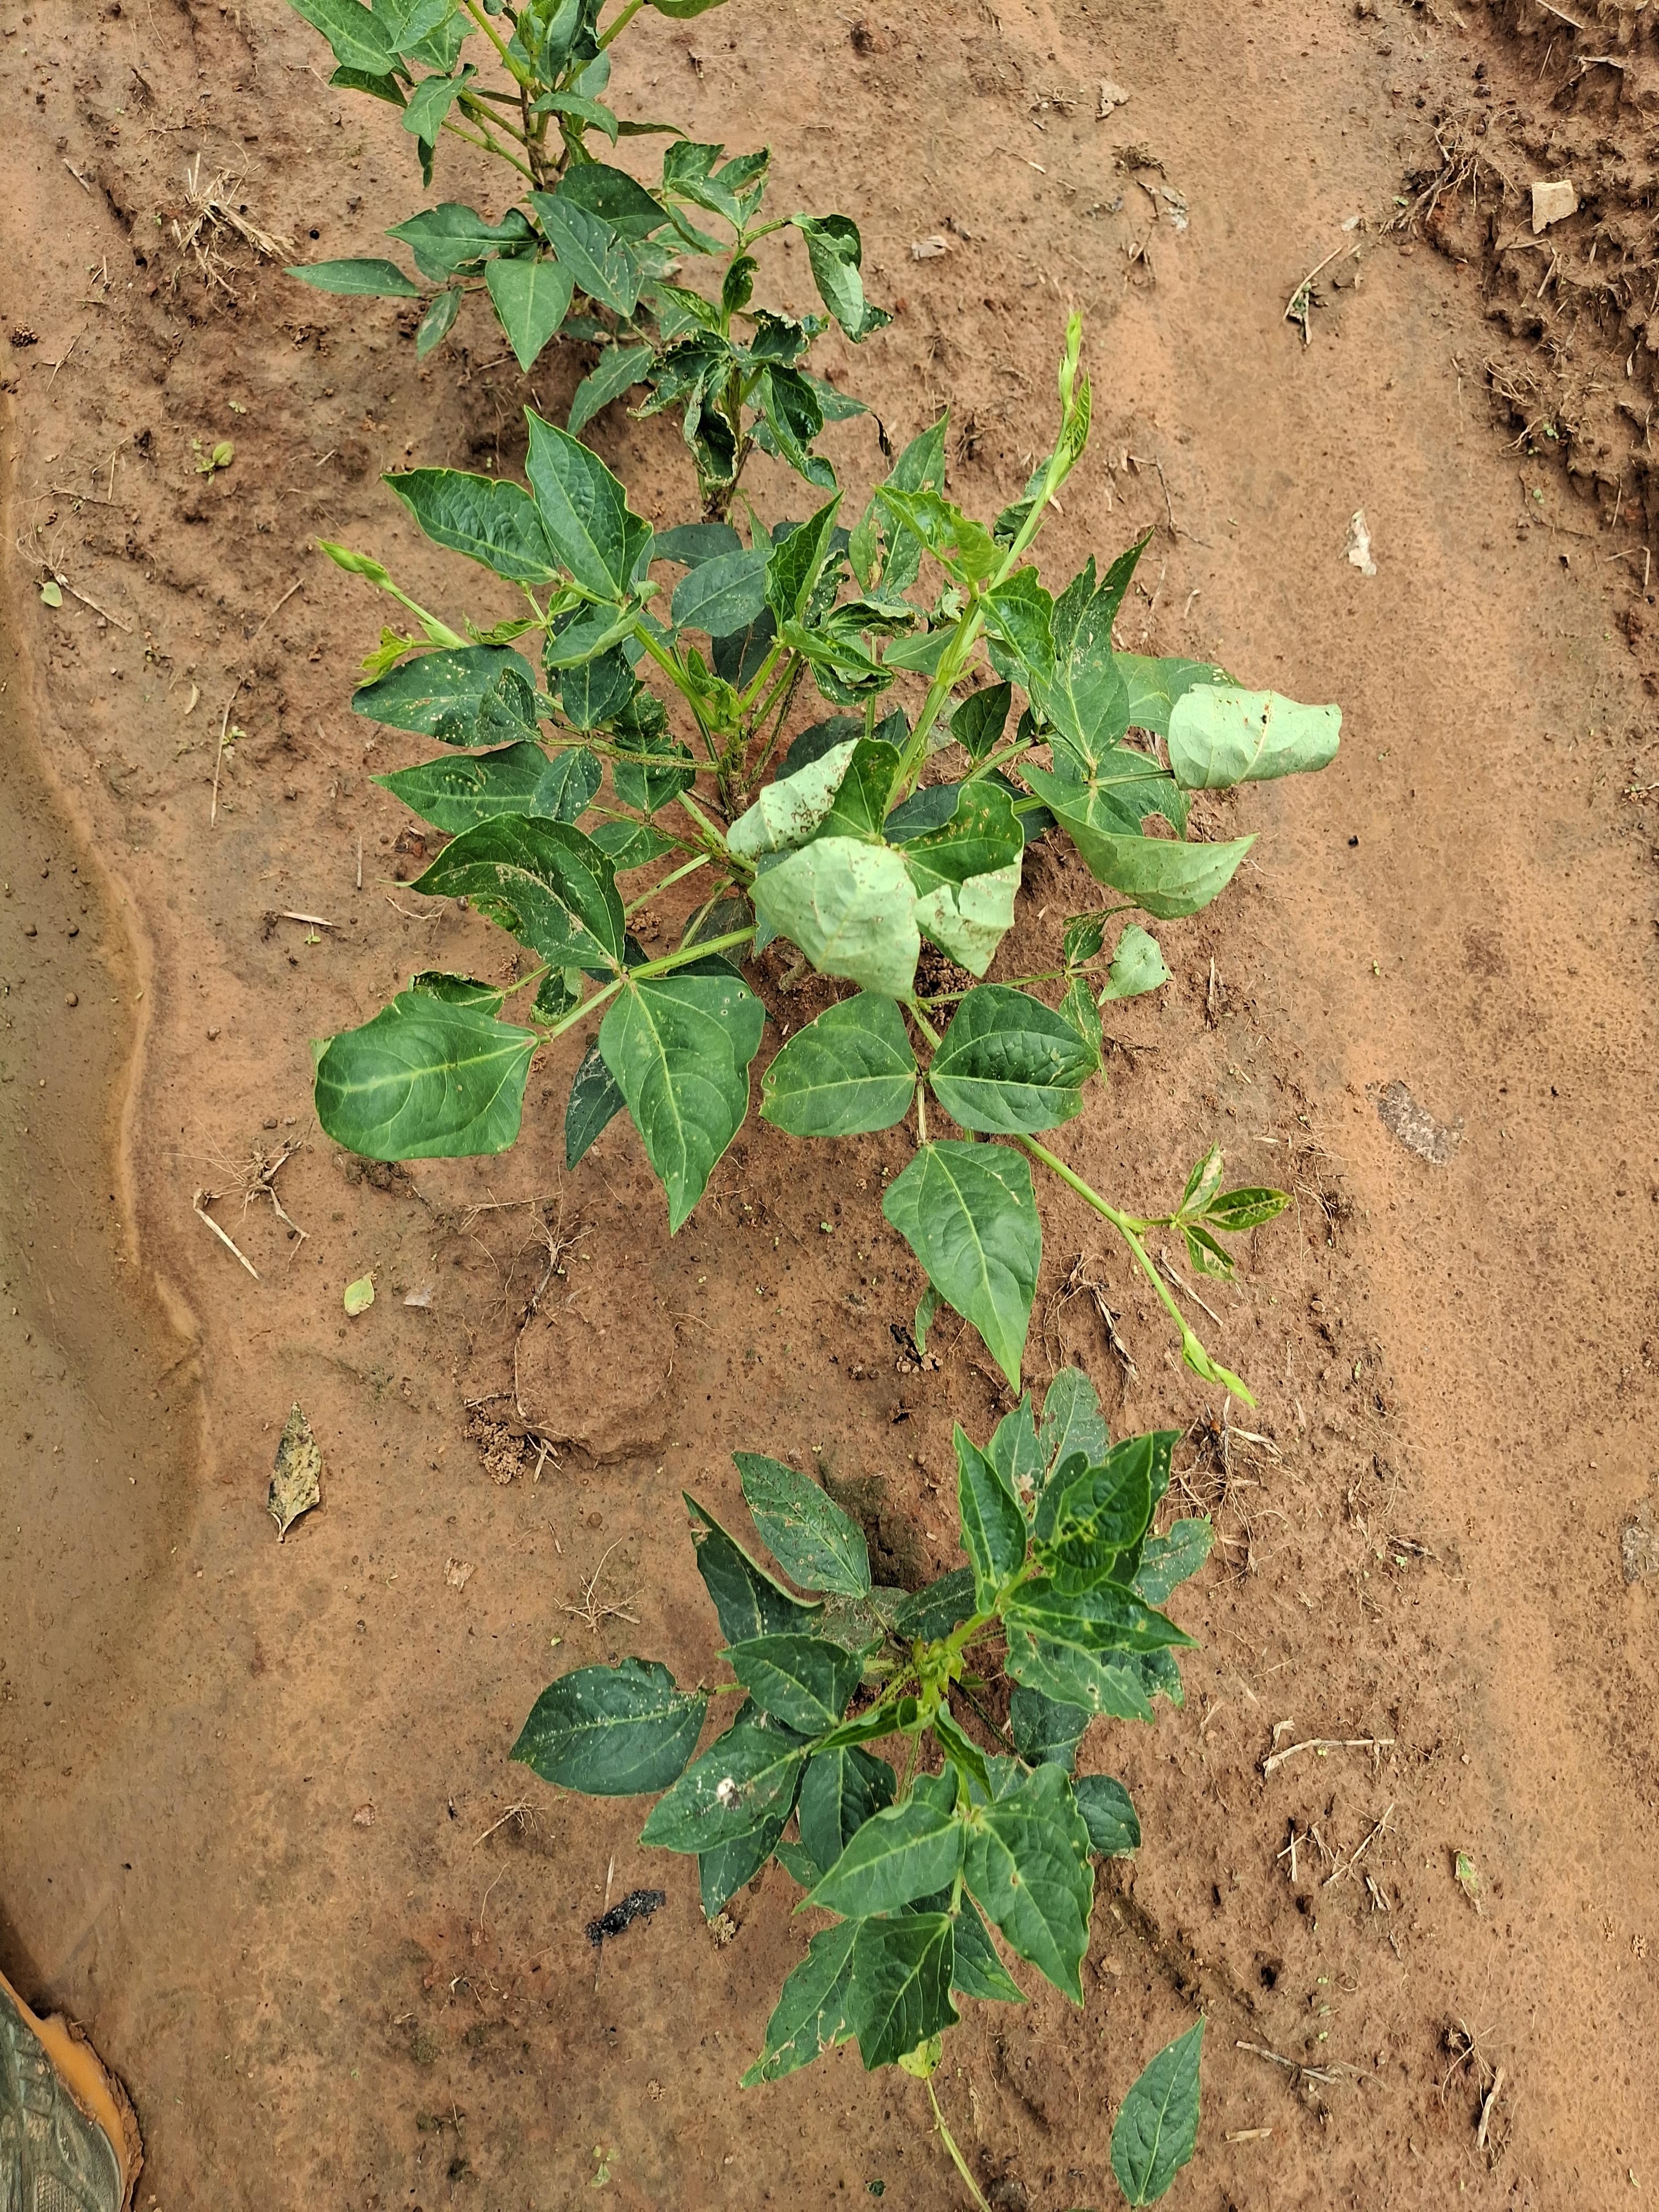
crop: cowpea
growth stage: vegetative
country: Nigeria
